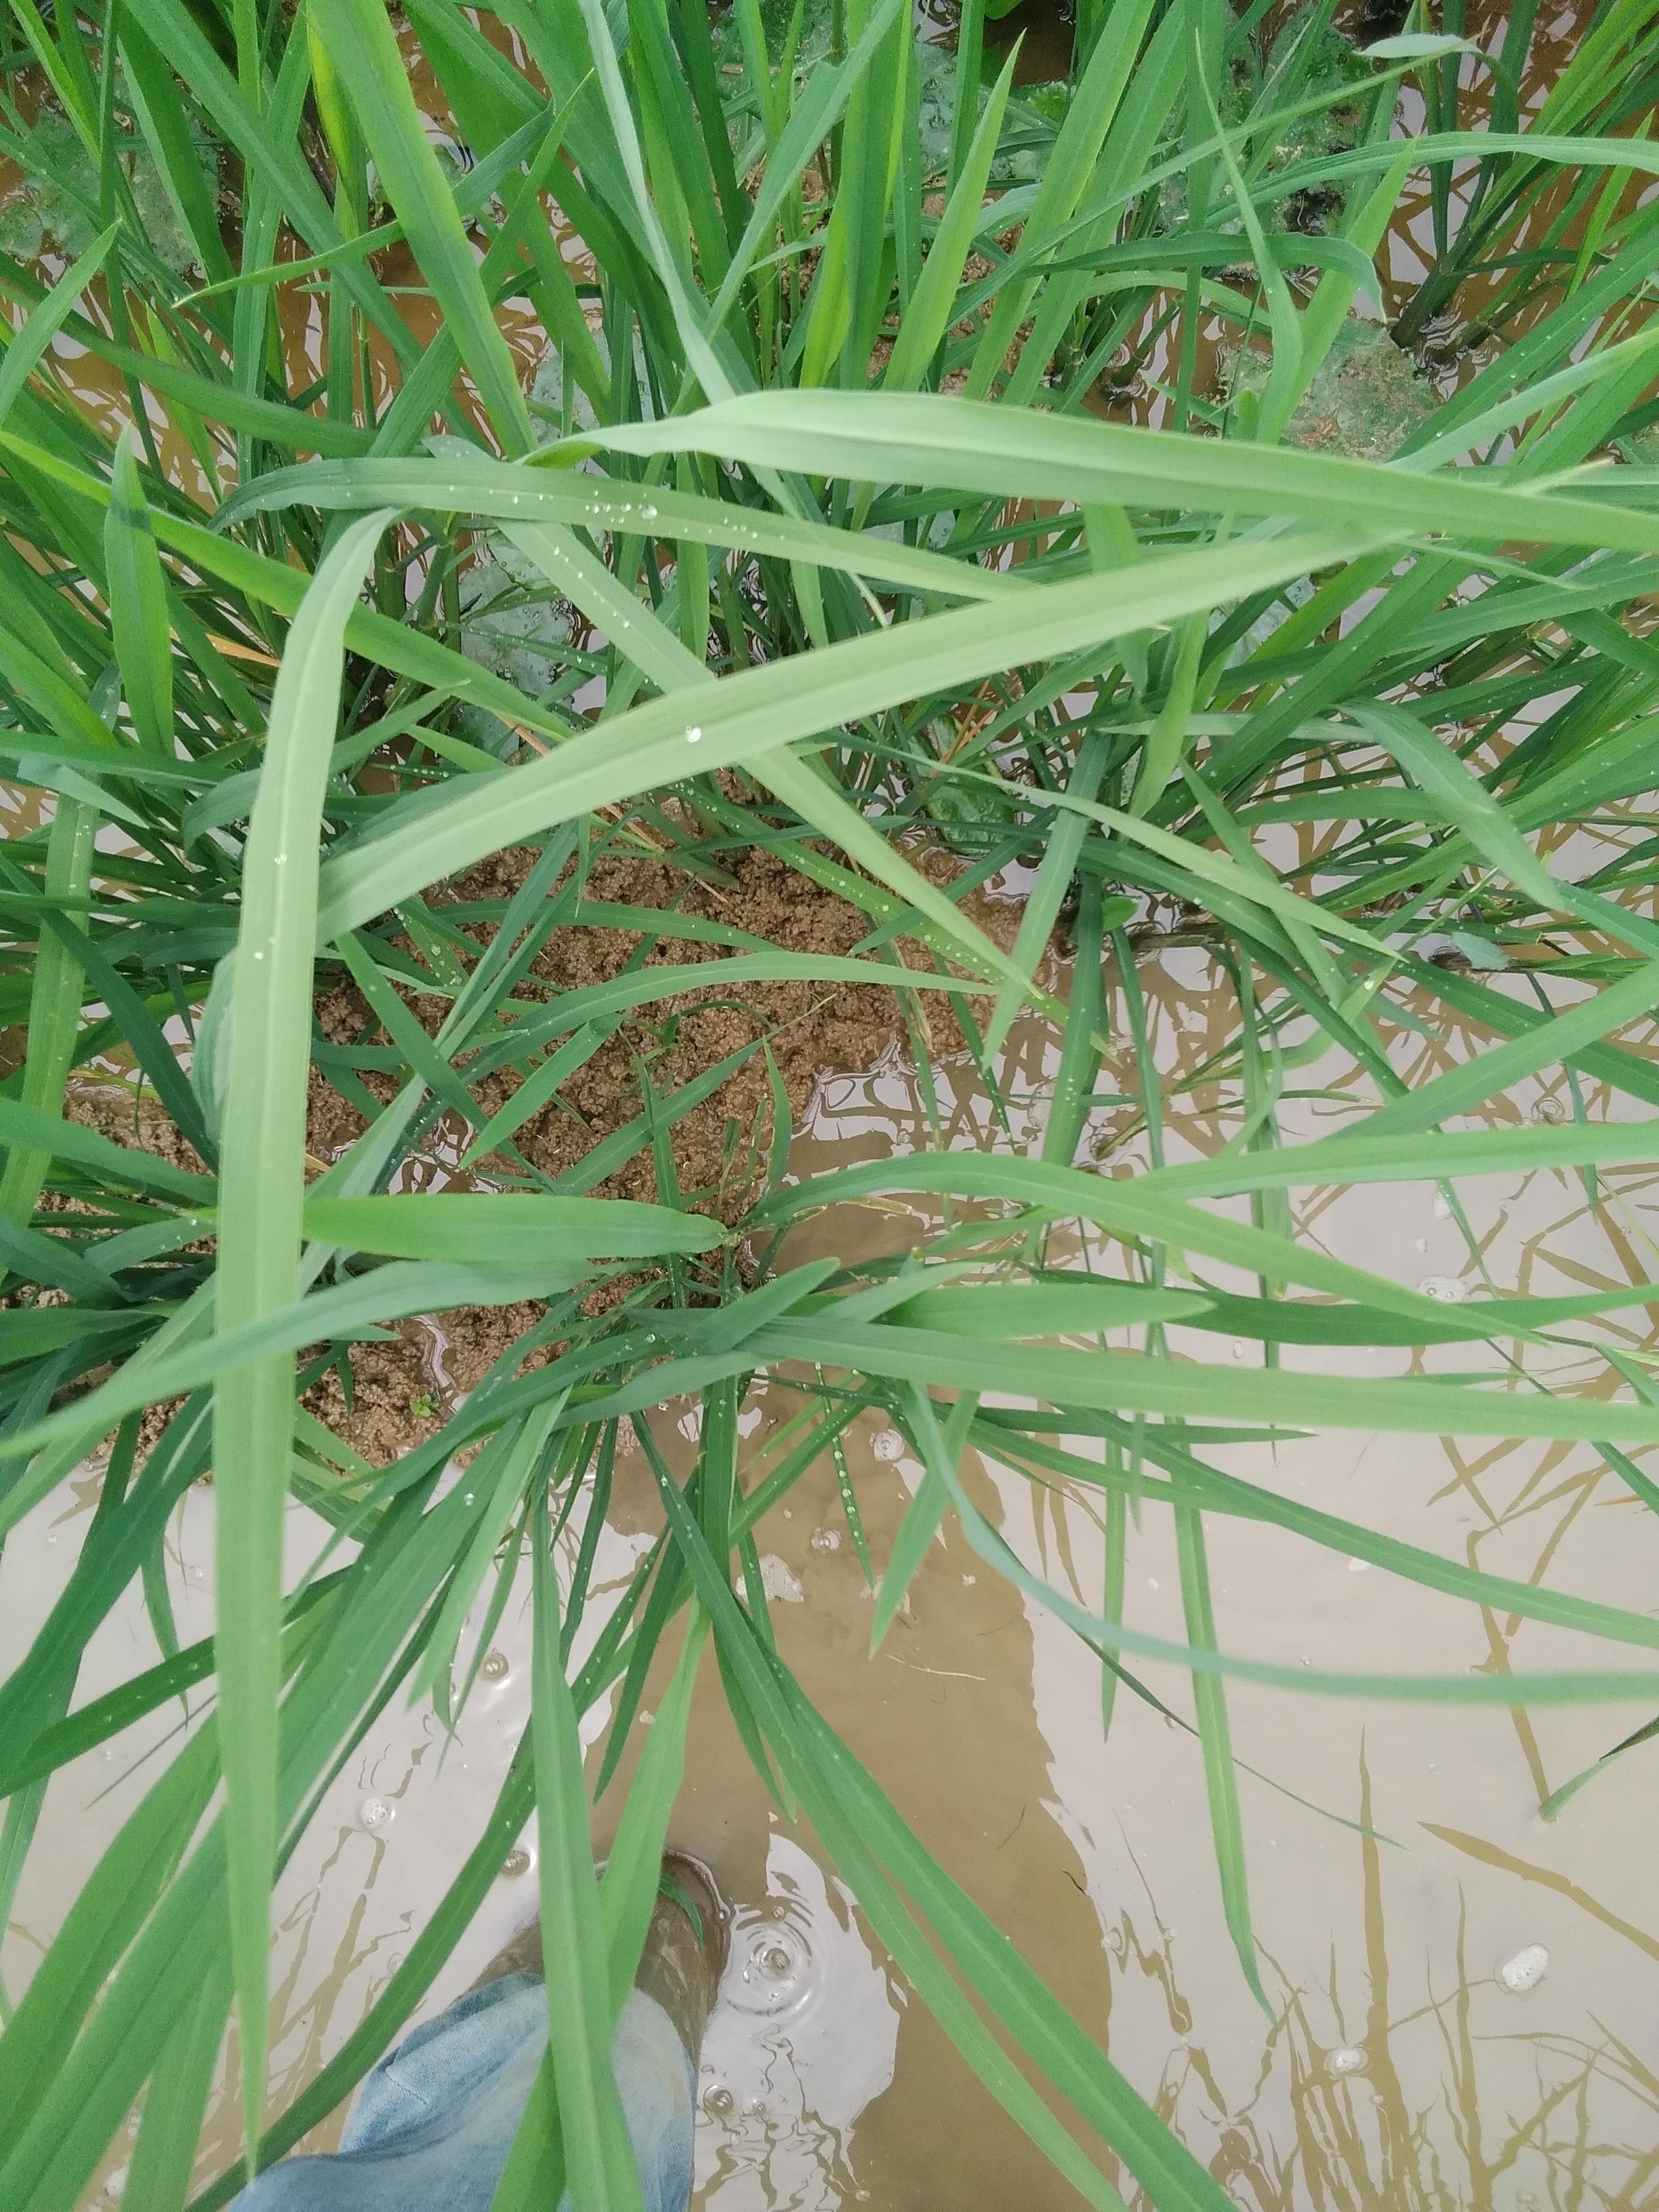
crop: rice
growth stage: vegetative
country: Nigeria
